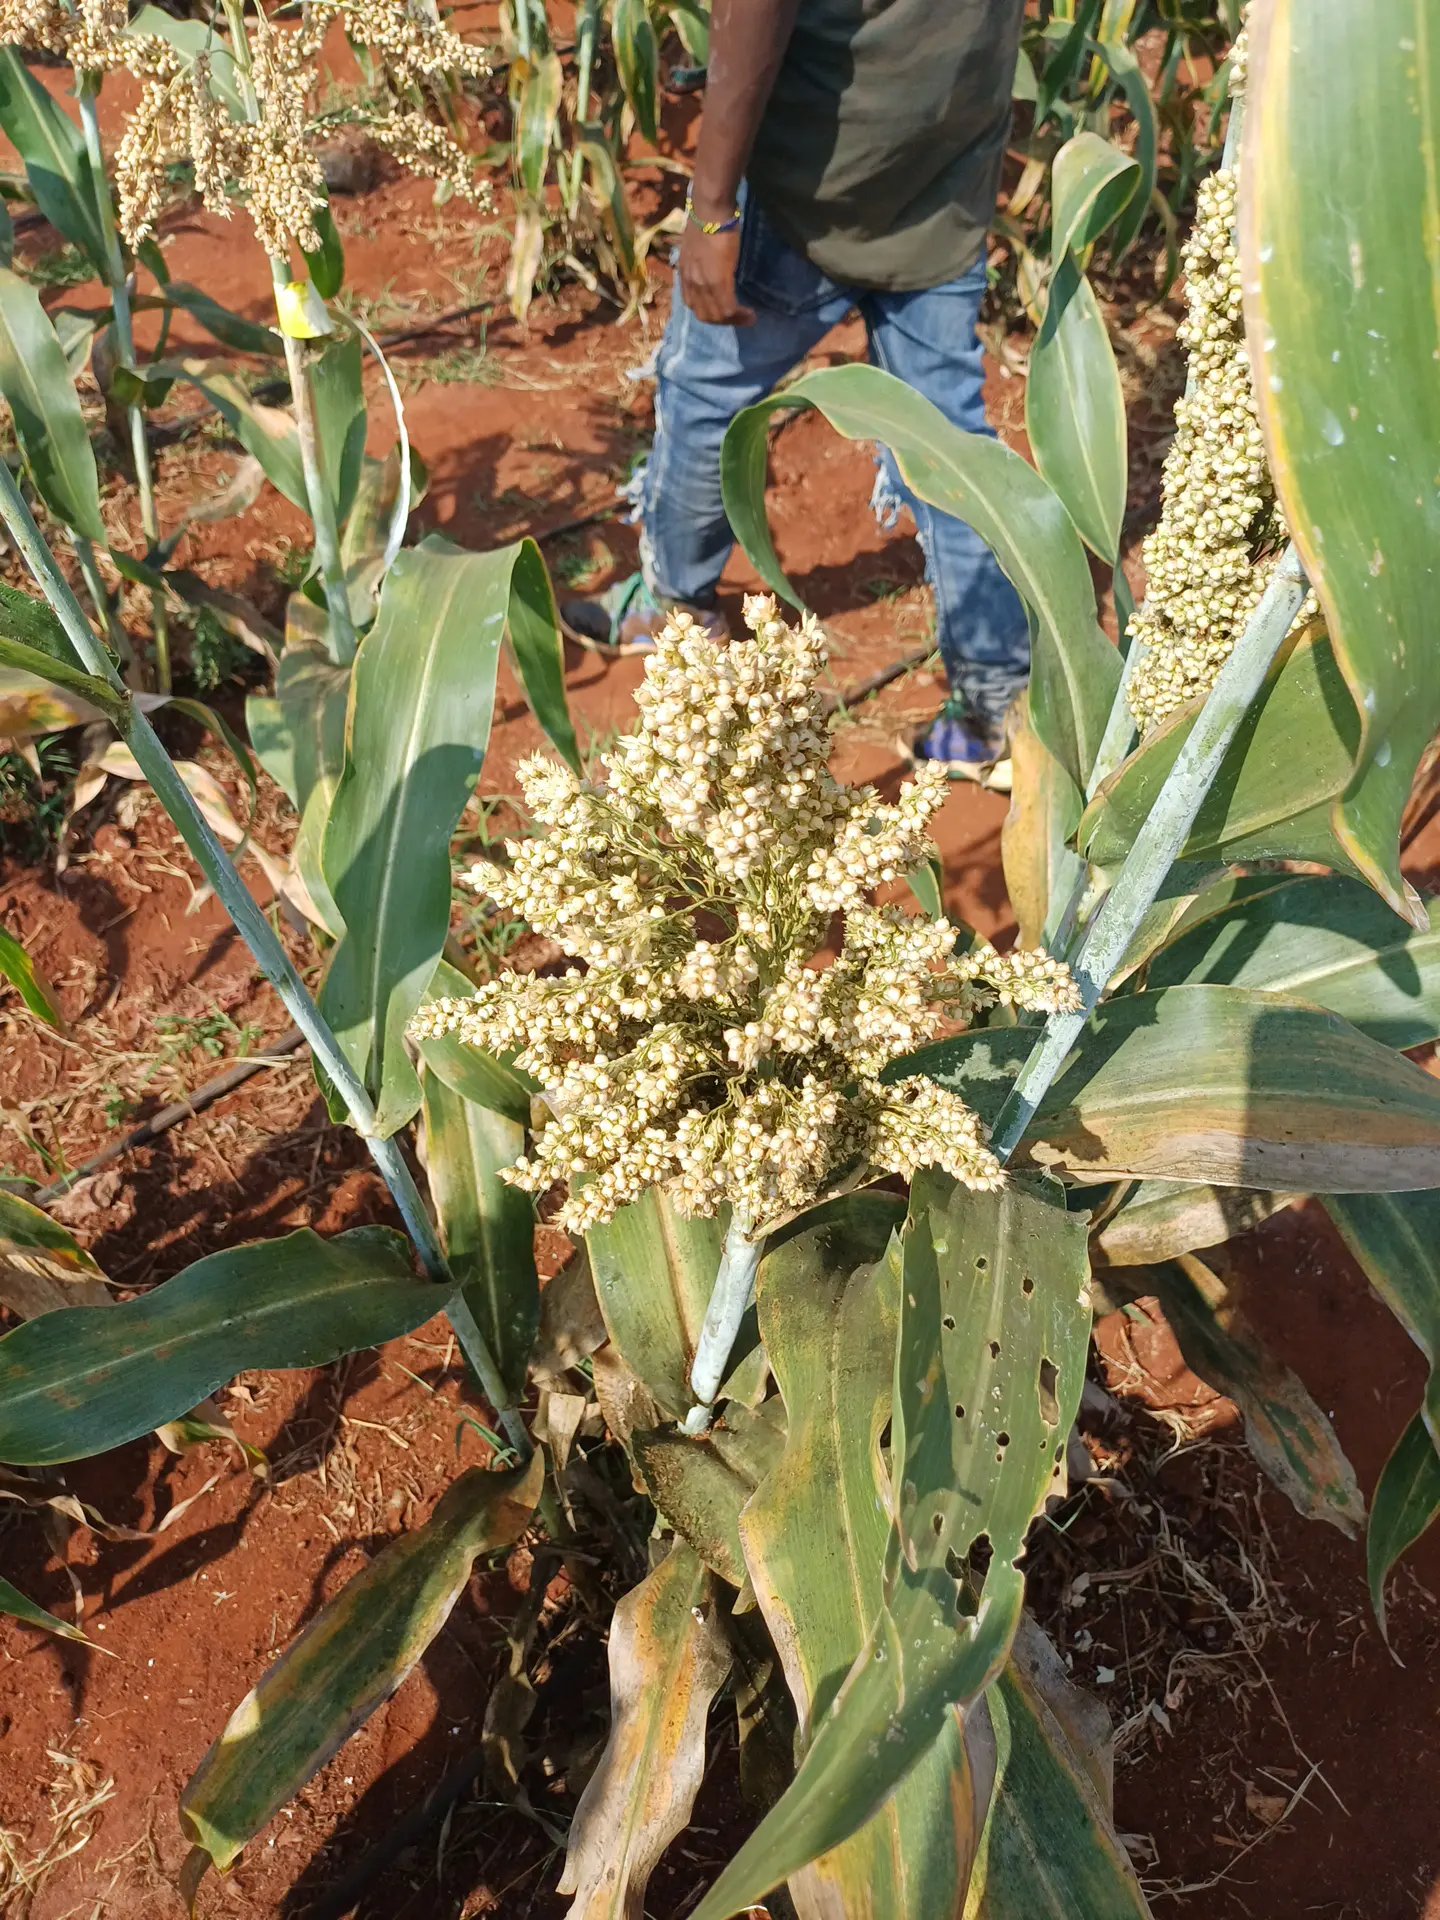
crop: sorghum
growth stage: maturity
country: Kenya
